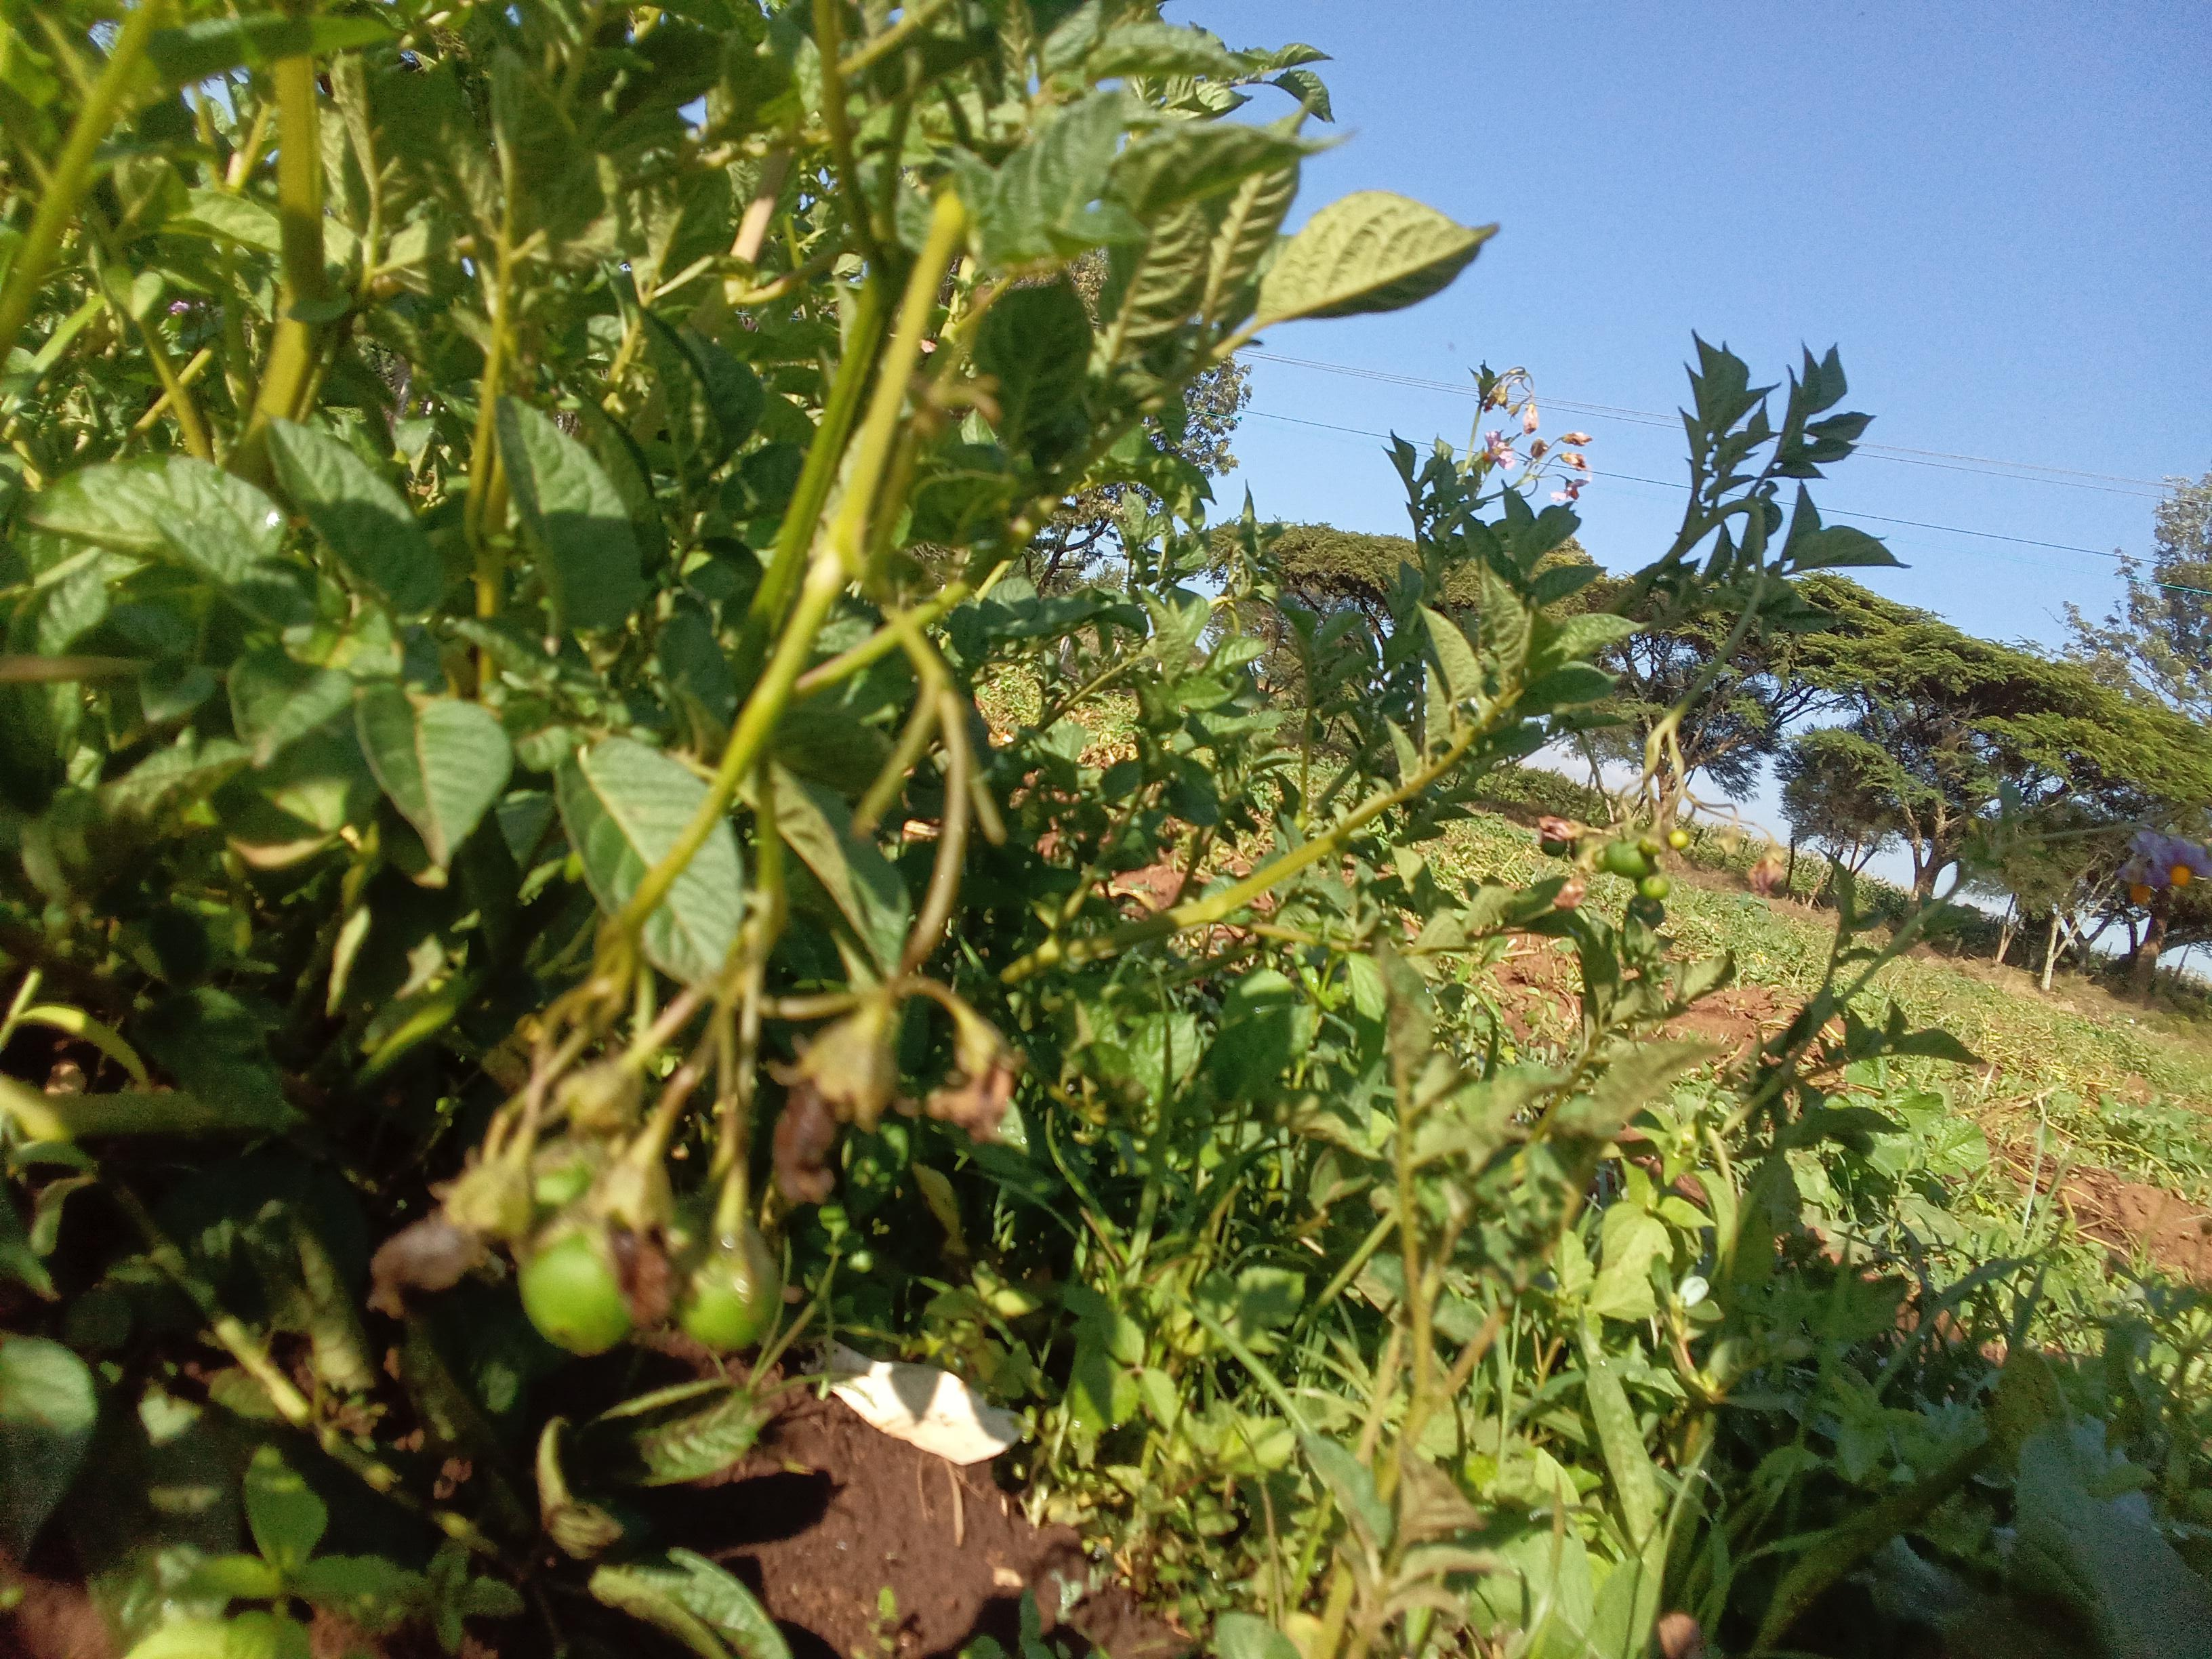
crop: potato
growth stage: flowering
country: Kenya
